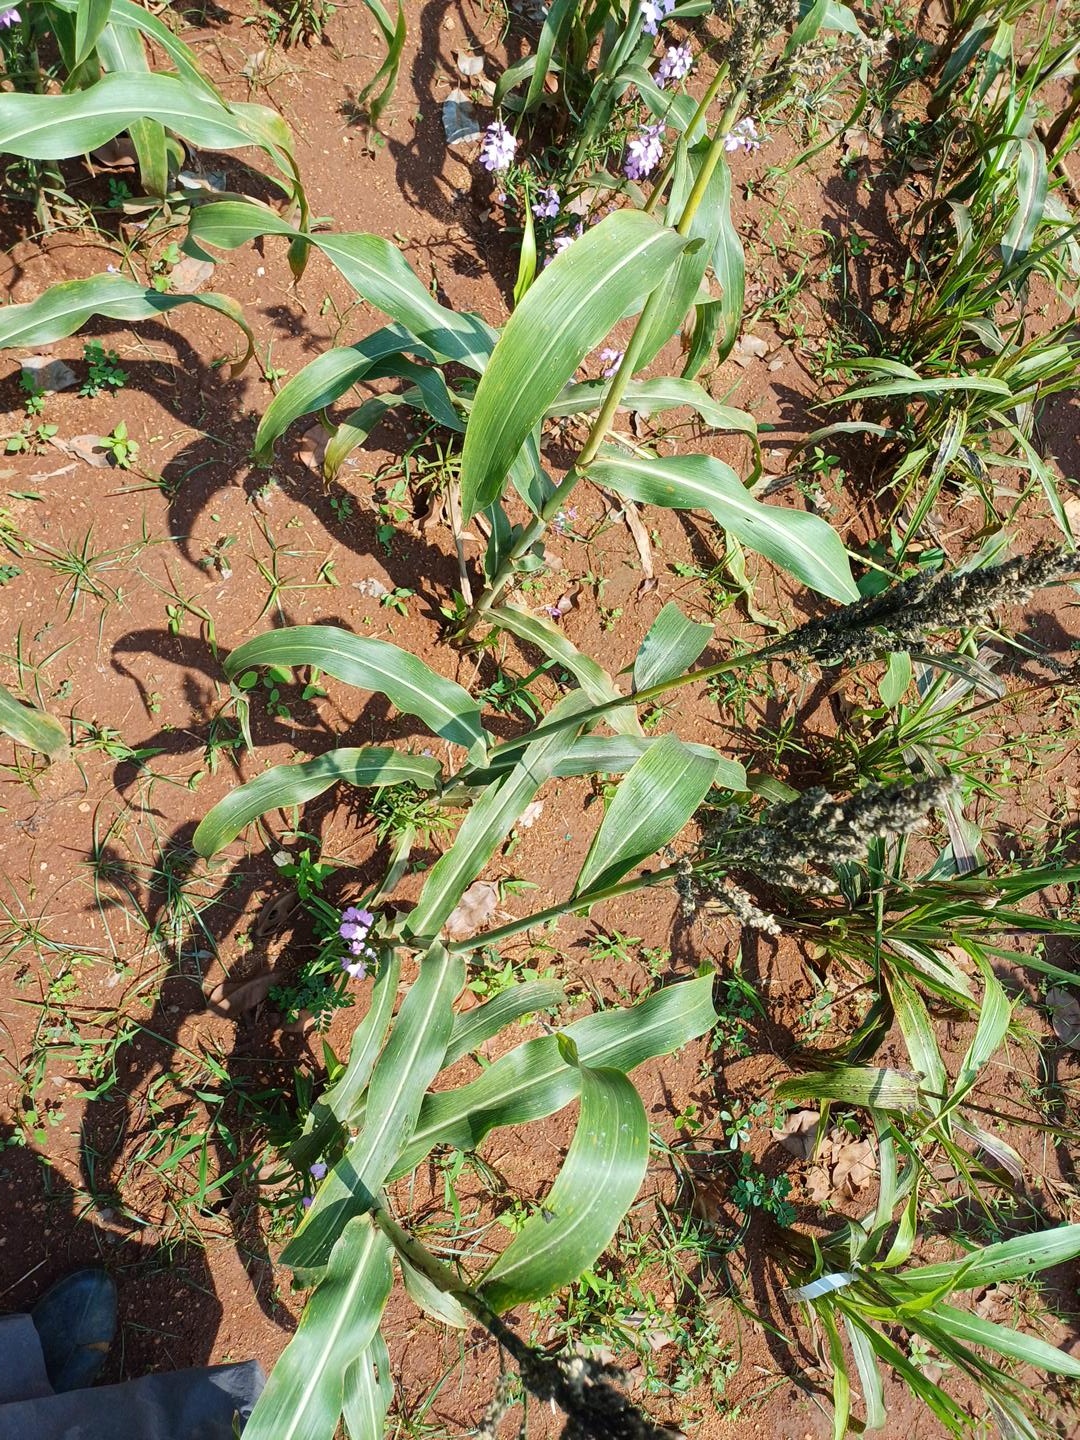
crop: sorghum
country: Kenya
